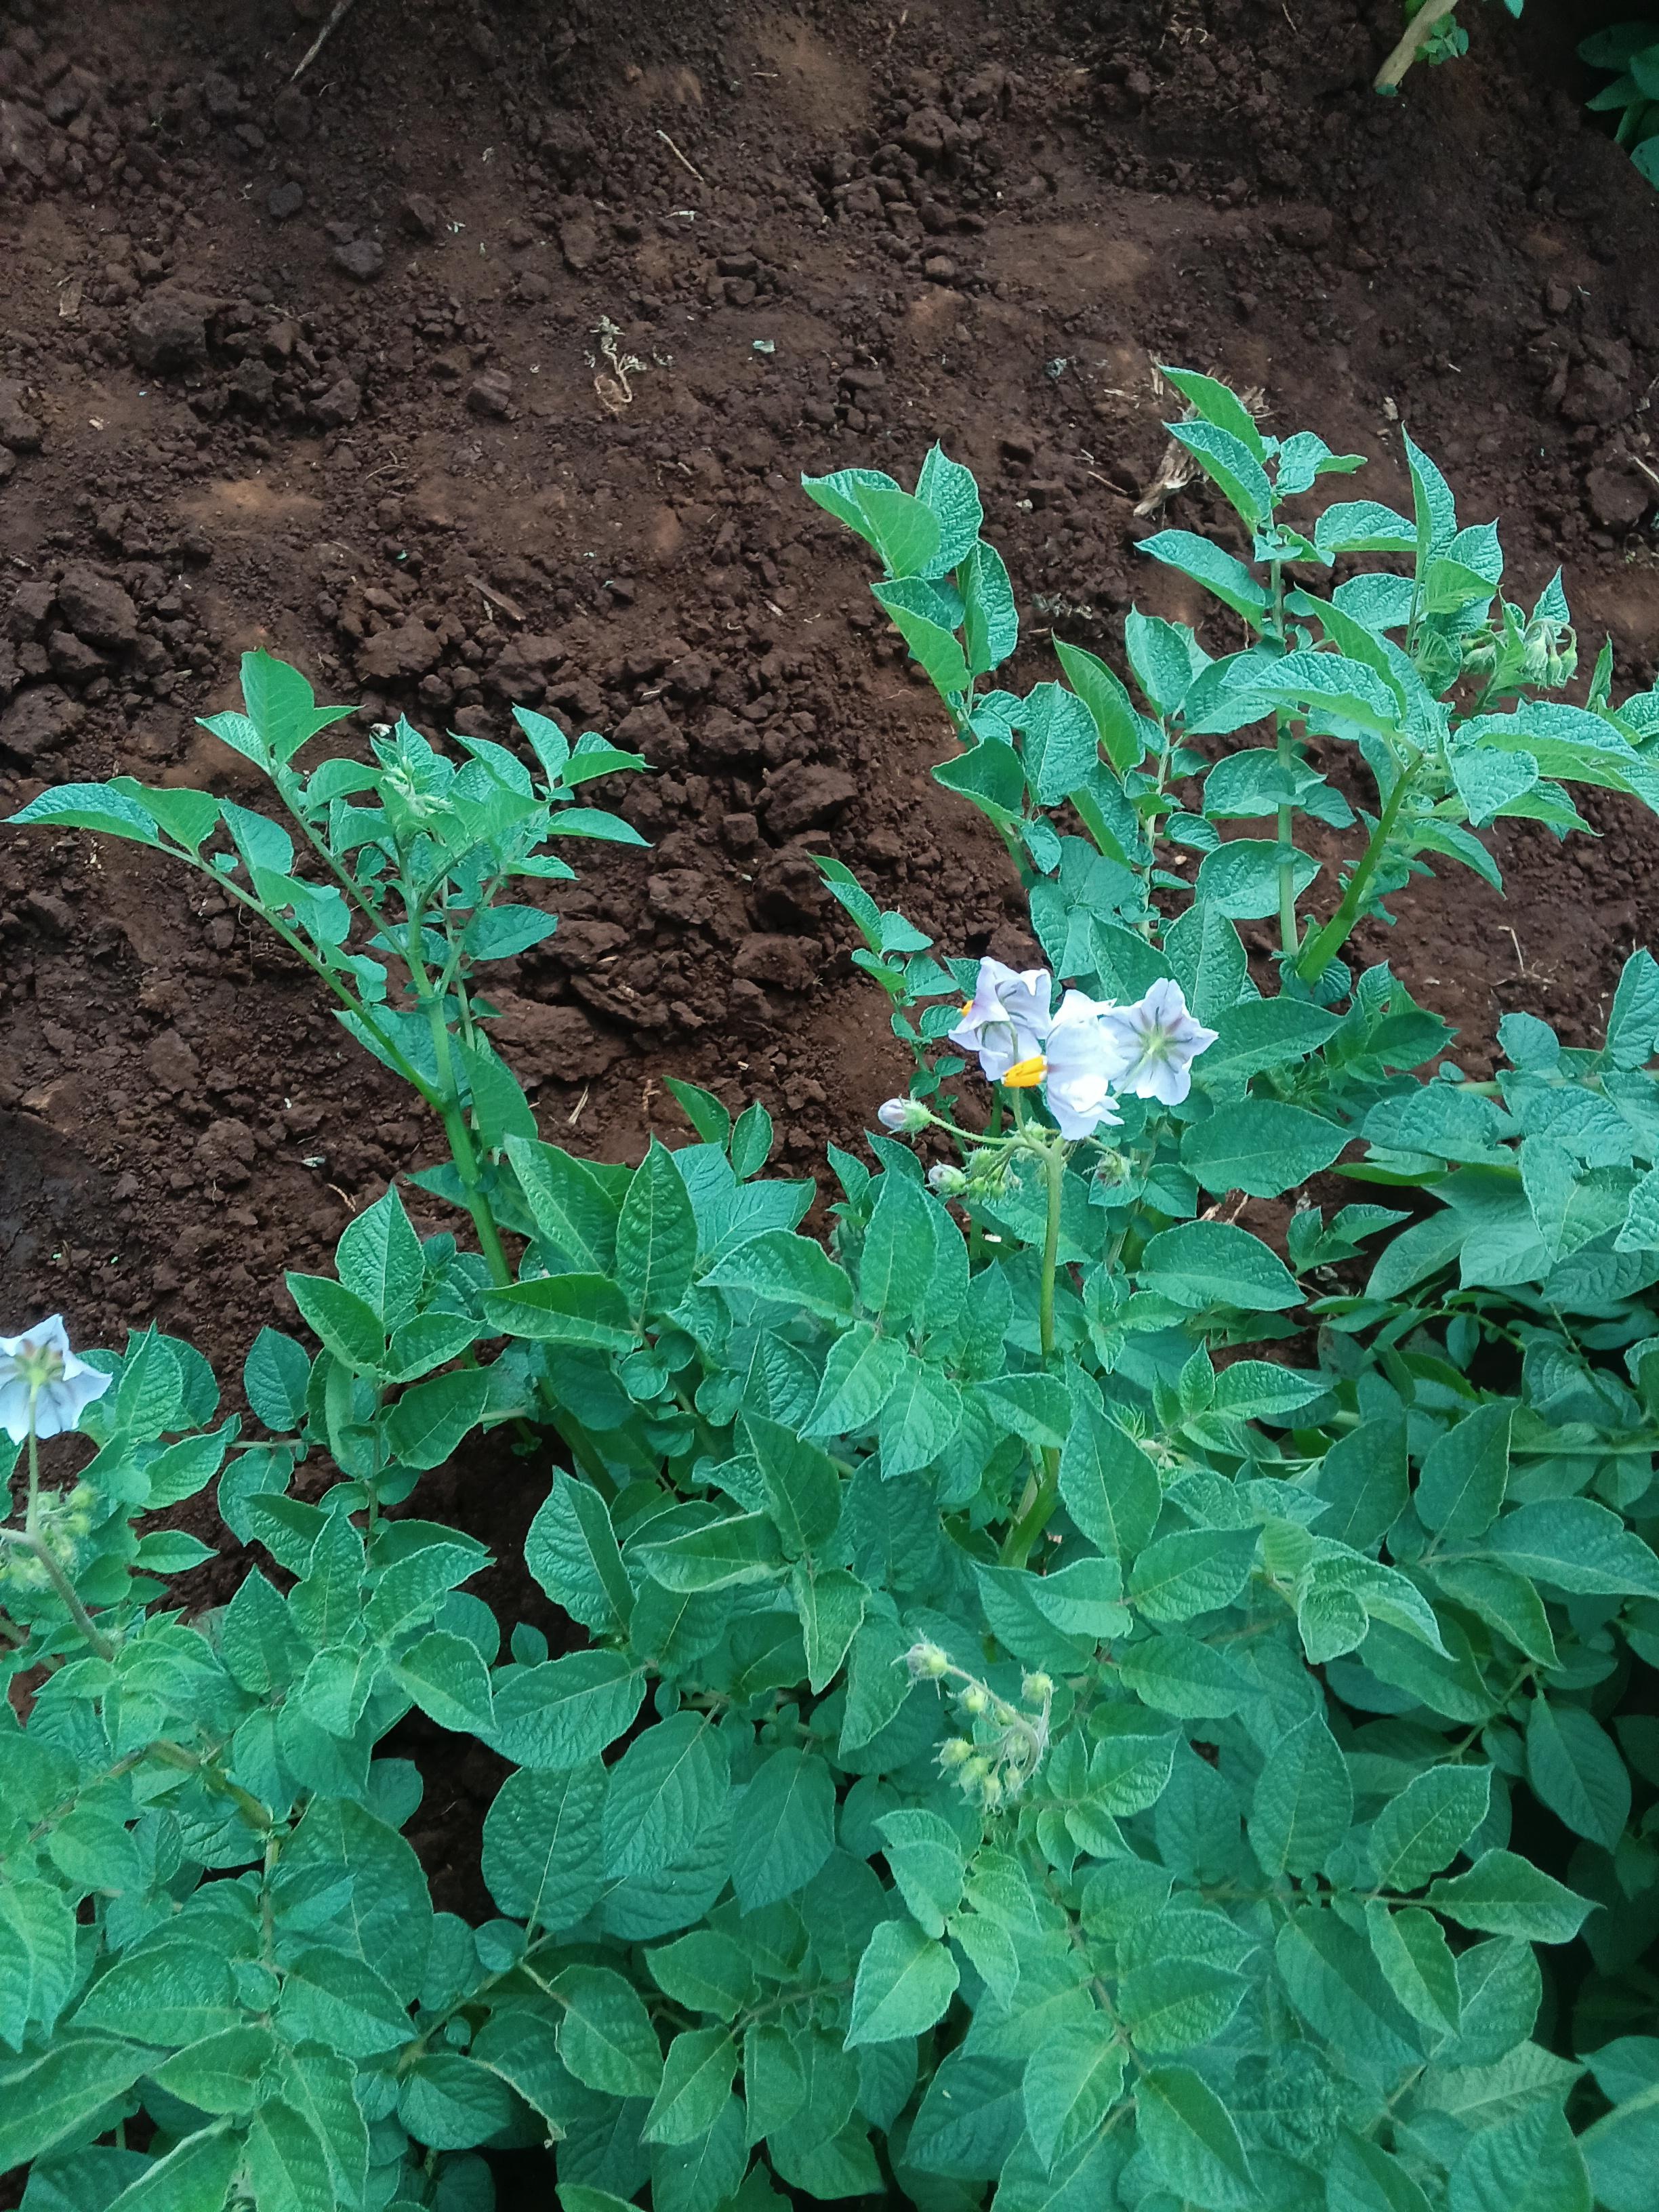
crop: potato
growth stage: flowering
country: Kenya
